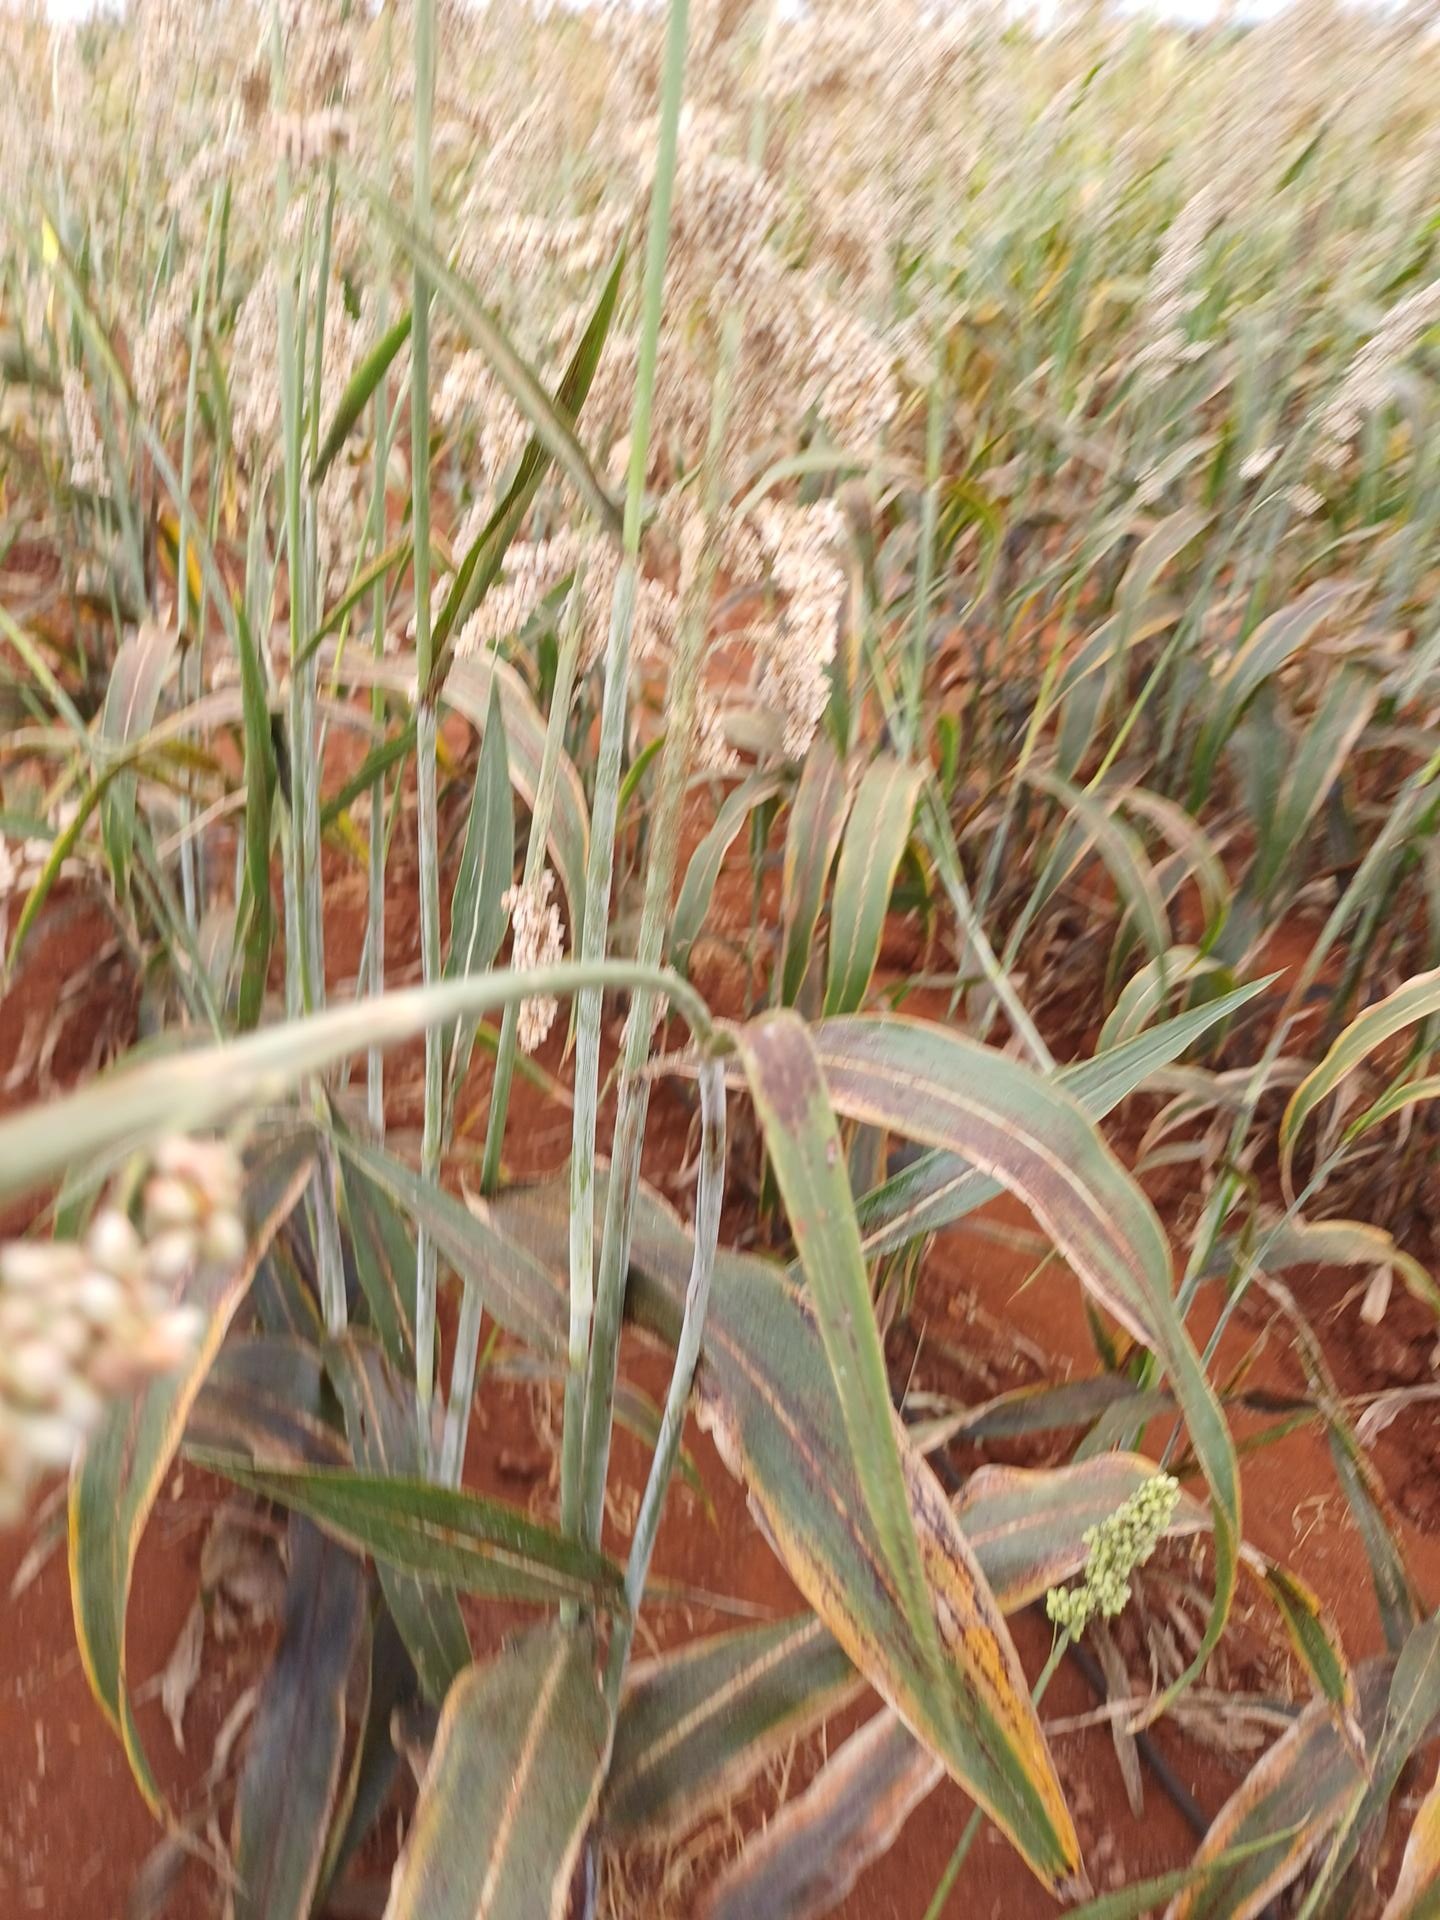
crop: sorghum
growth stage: maturity
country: Kenya
